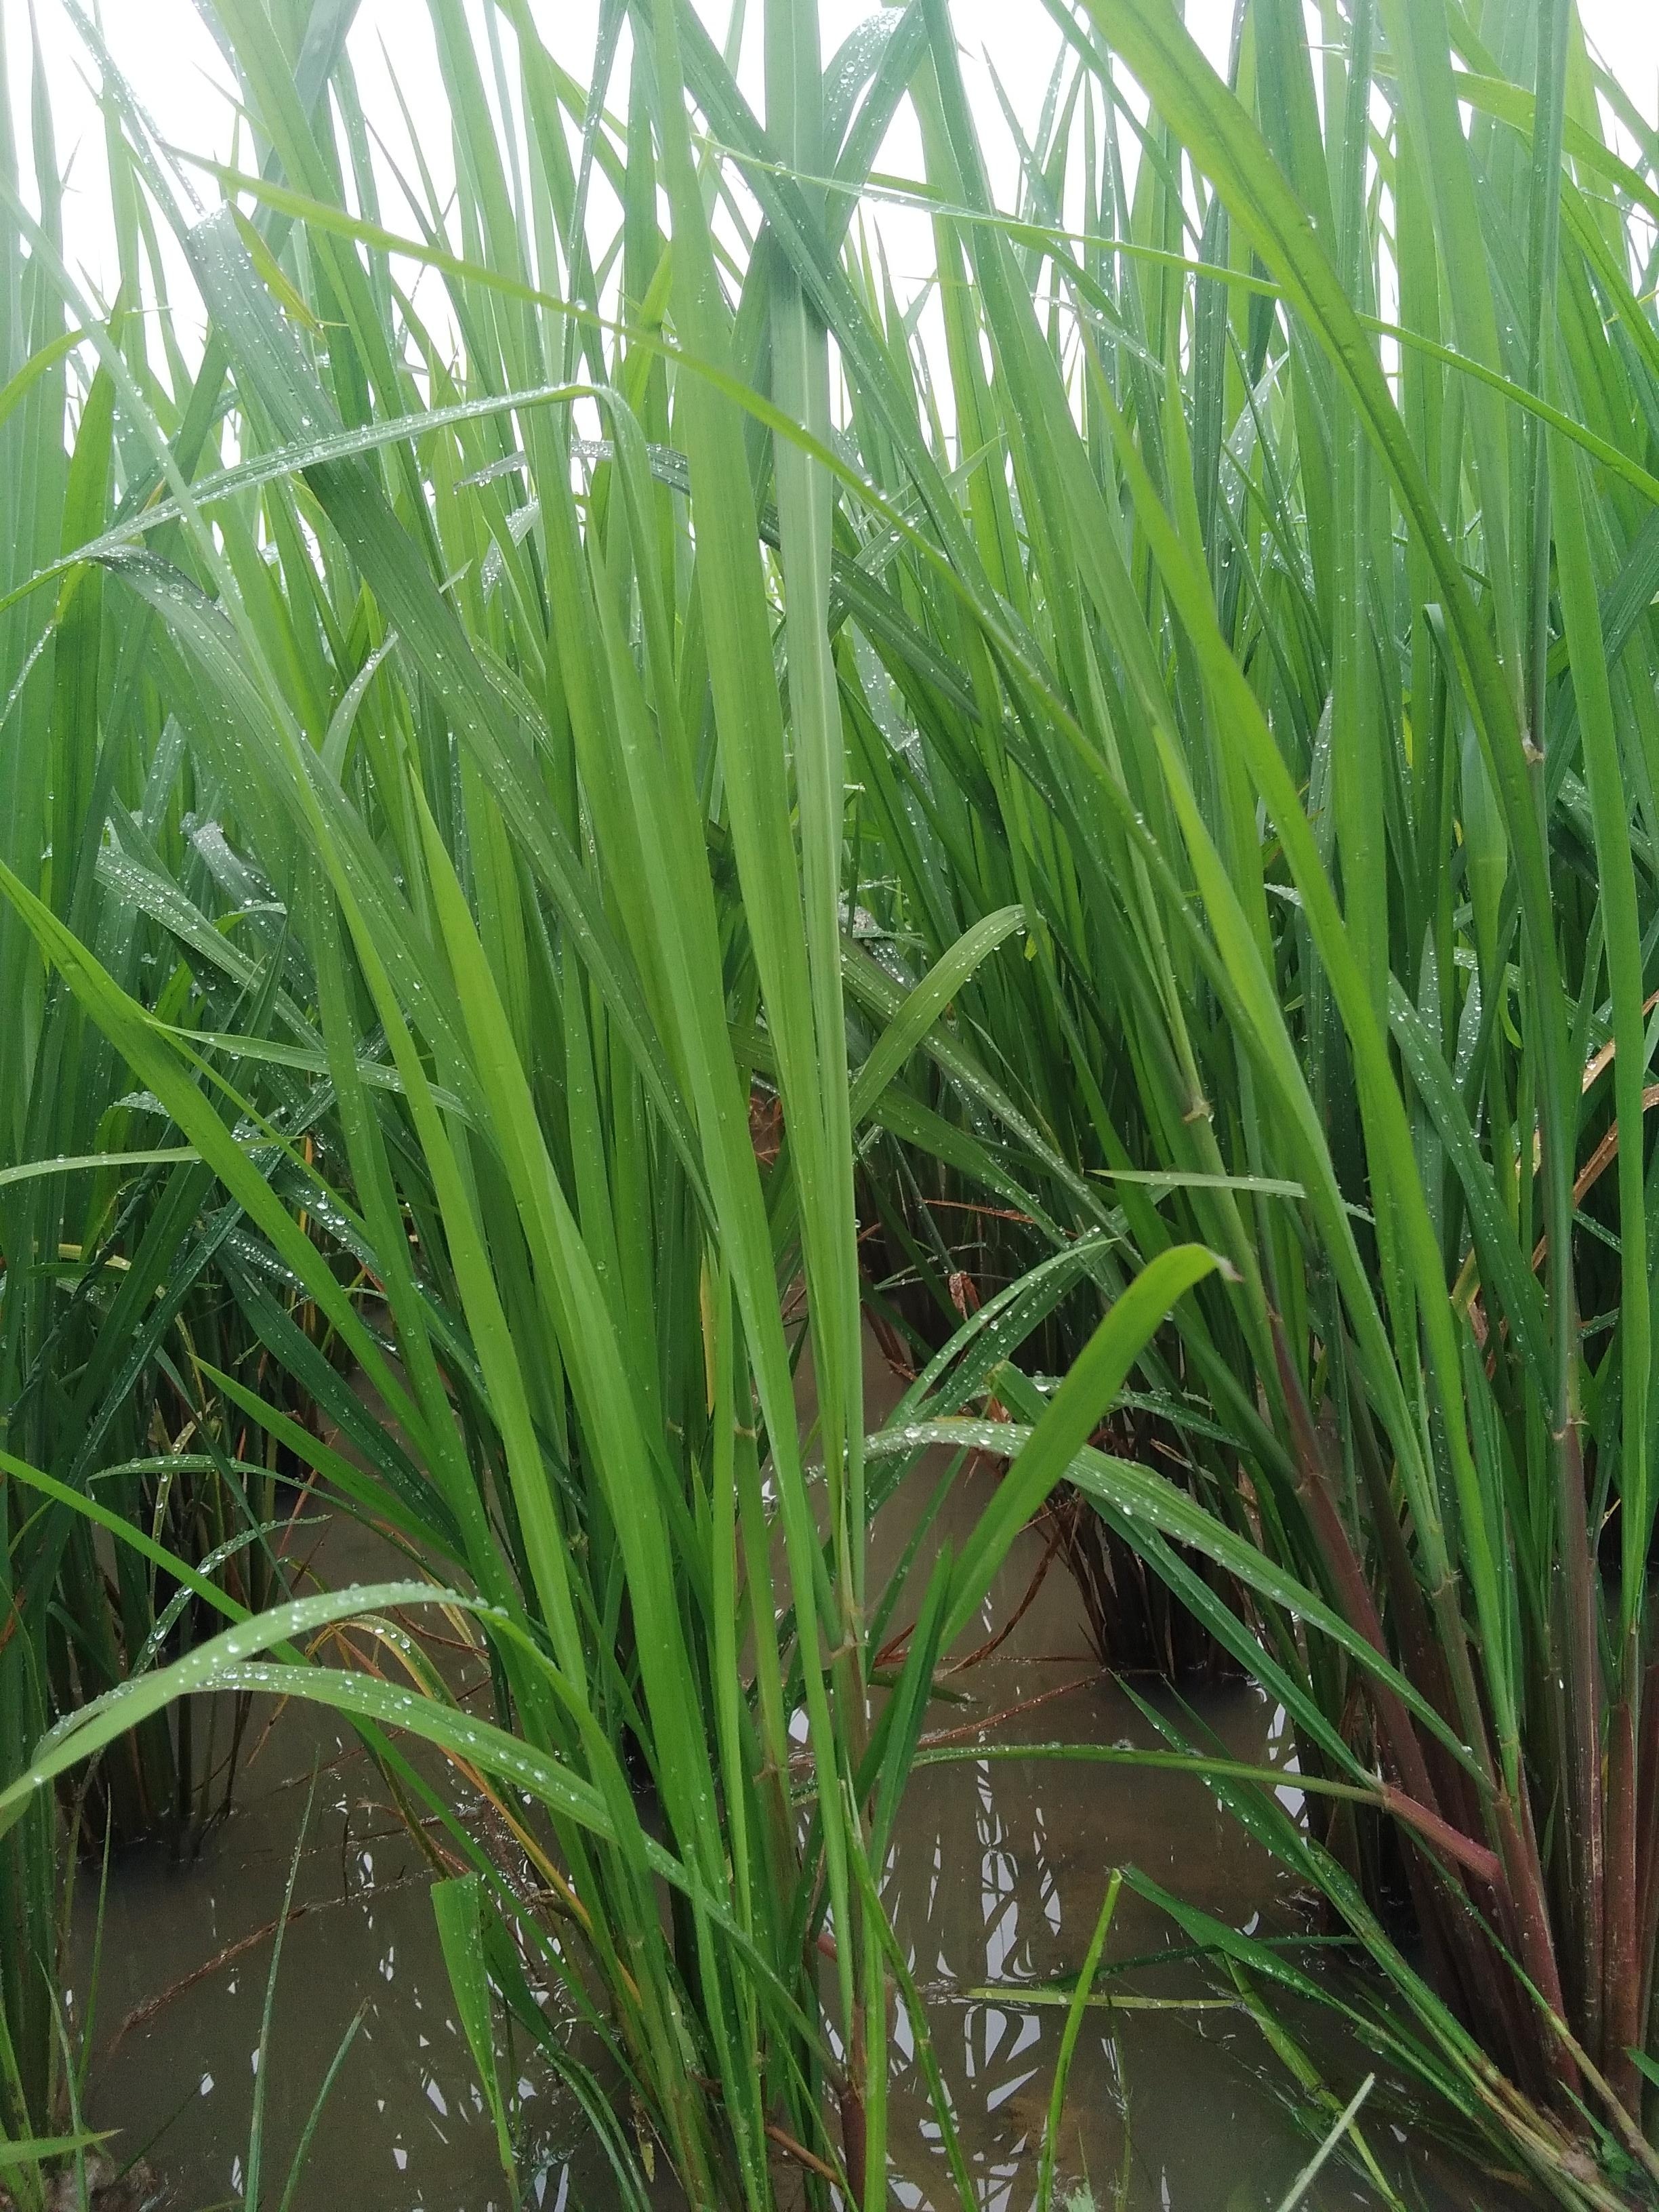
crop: rice
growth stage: vegetative
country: Nigeria
